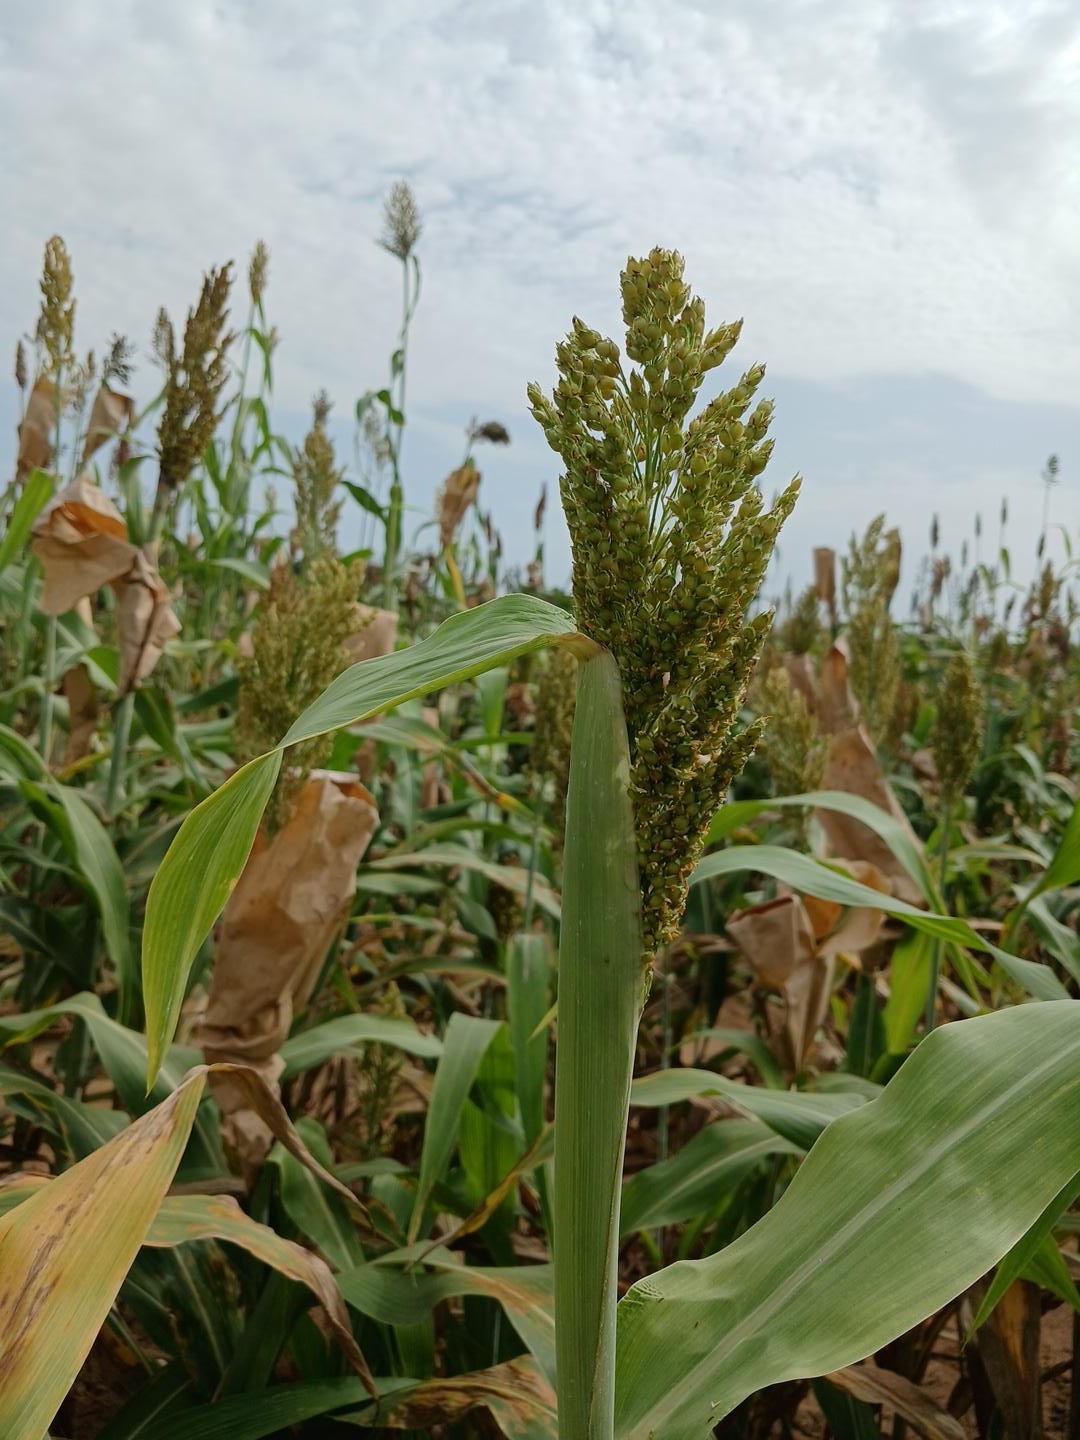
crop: sorghum
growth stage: flowering
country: Senegal
